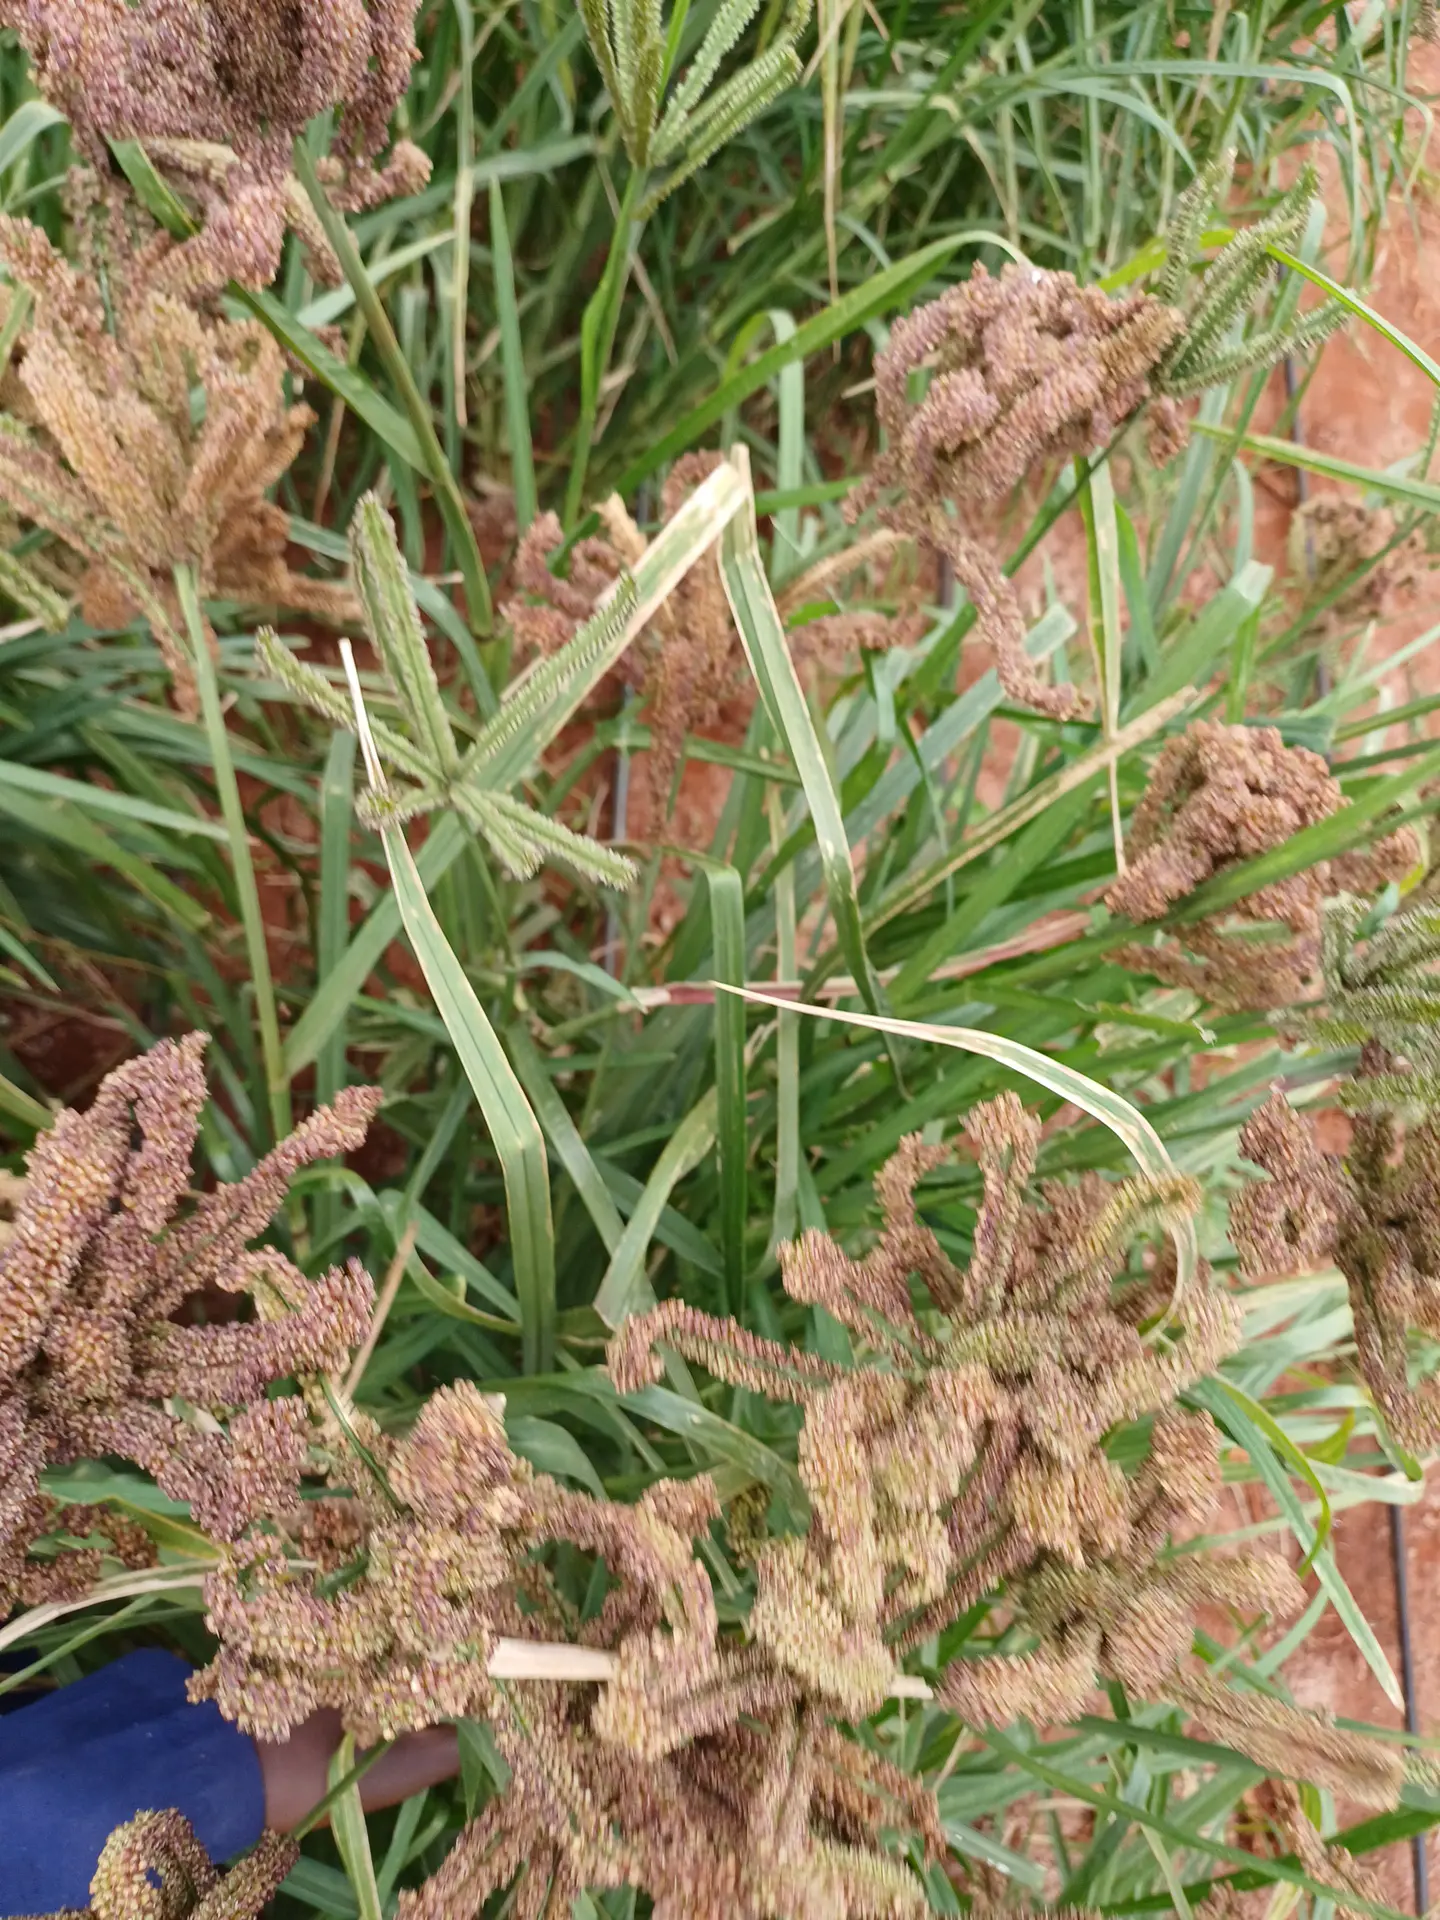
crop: finger millet
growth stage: filling grain
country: Kenya
